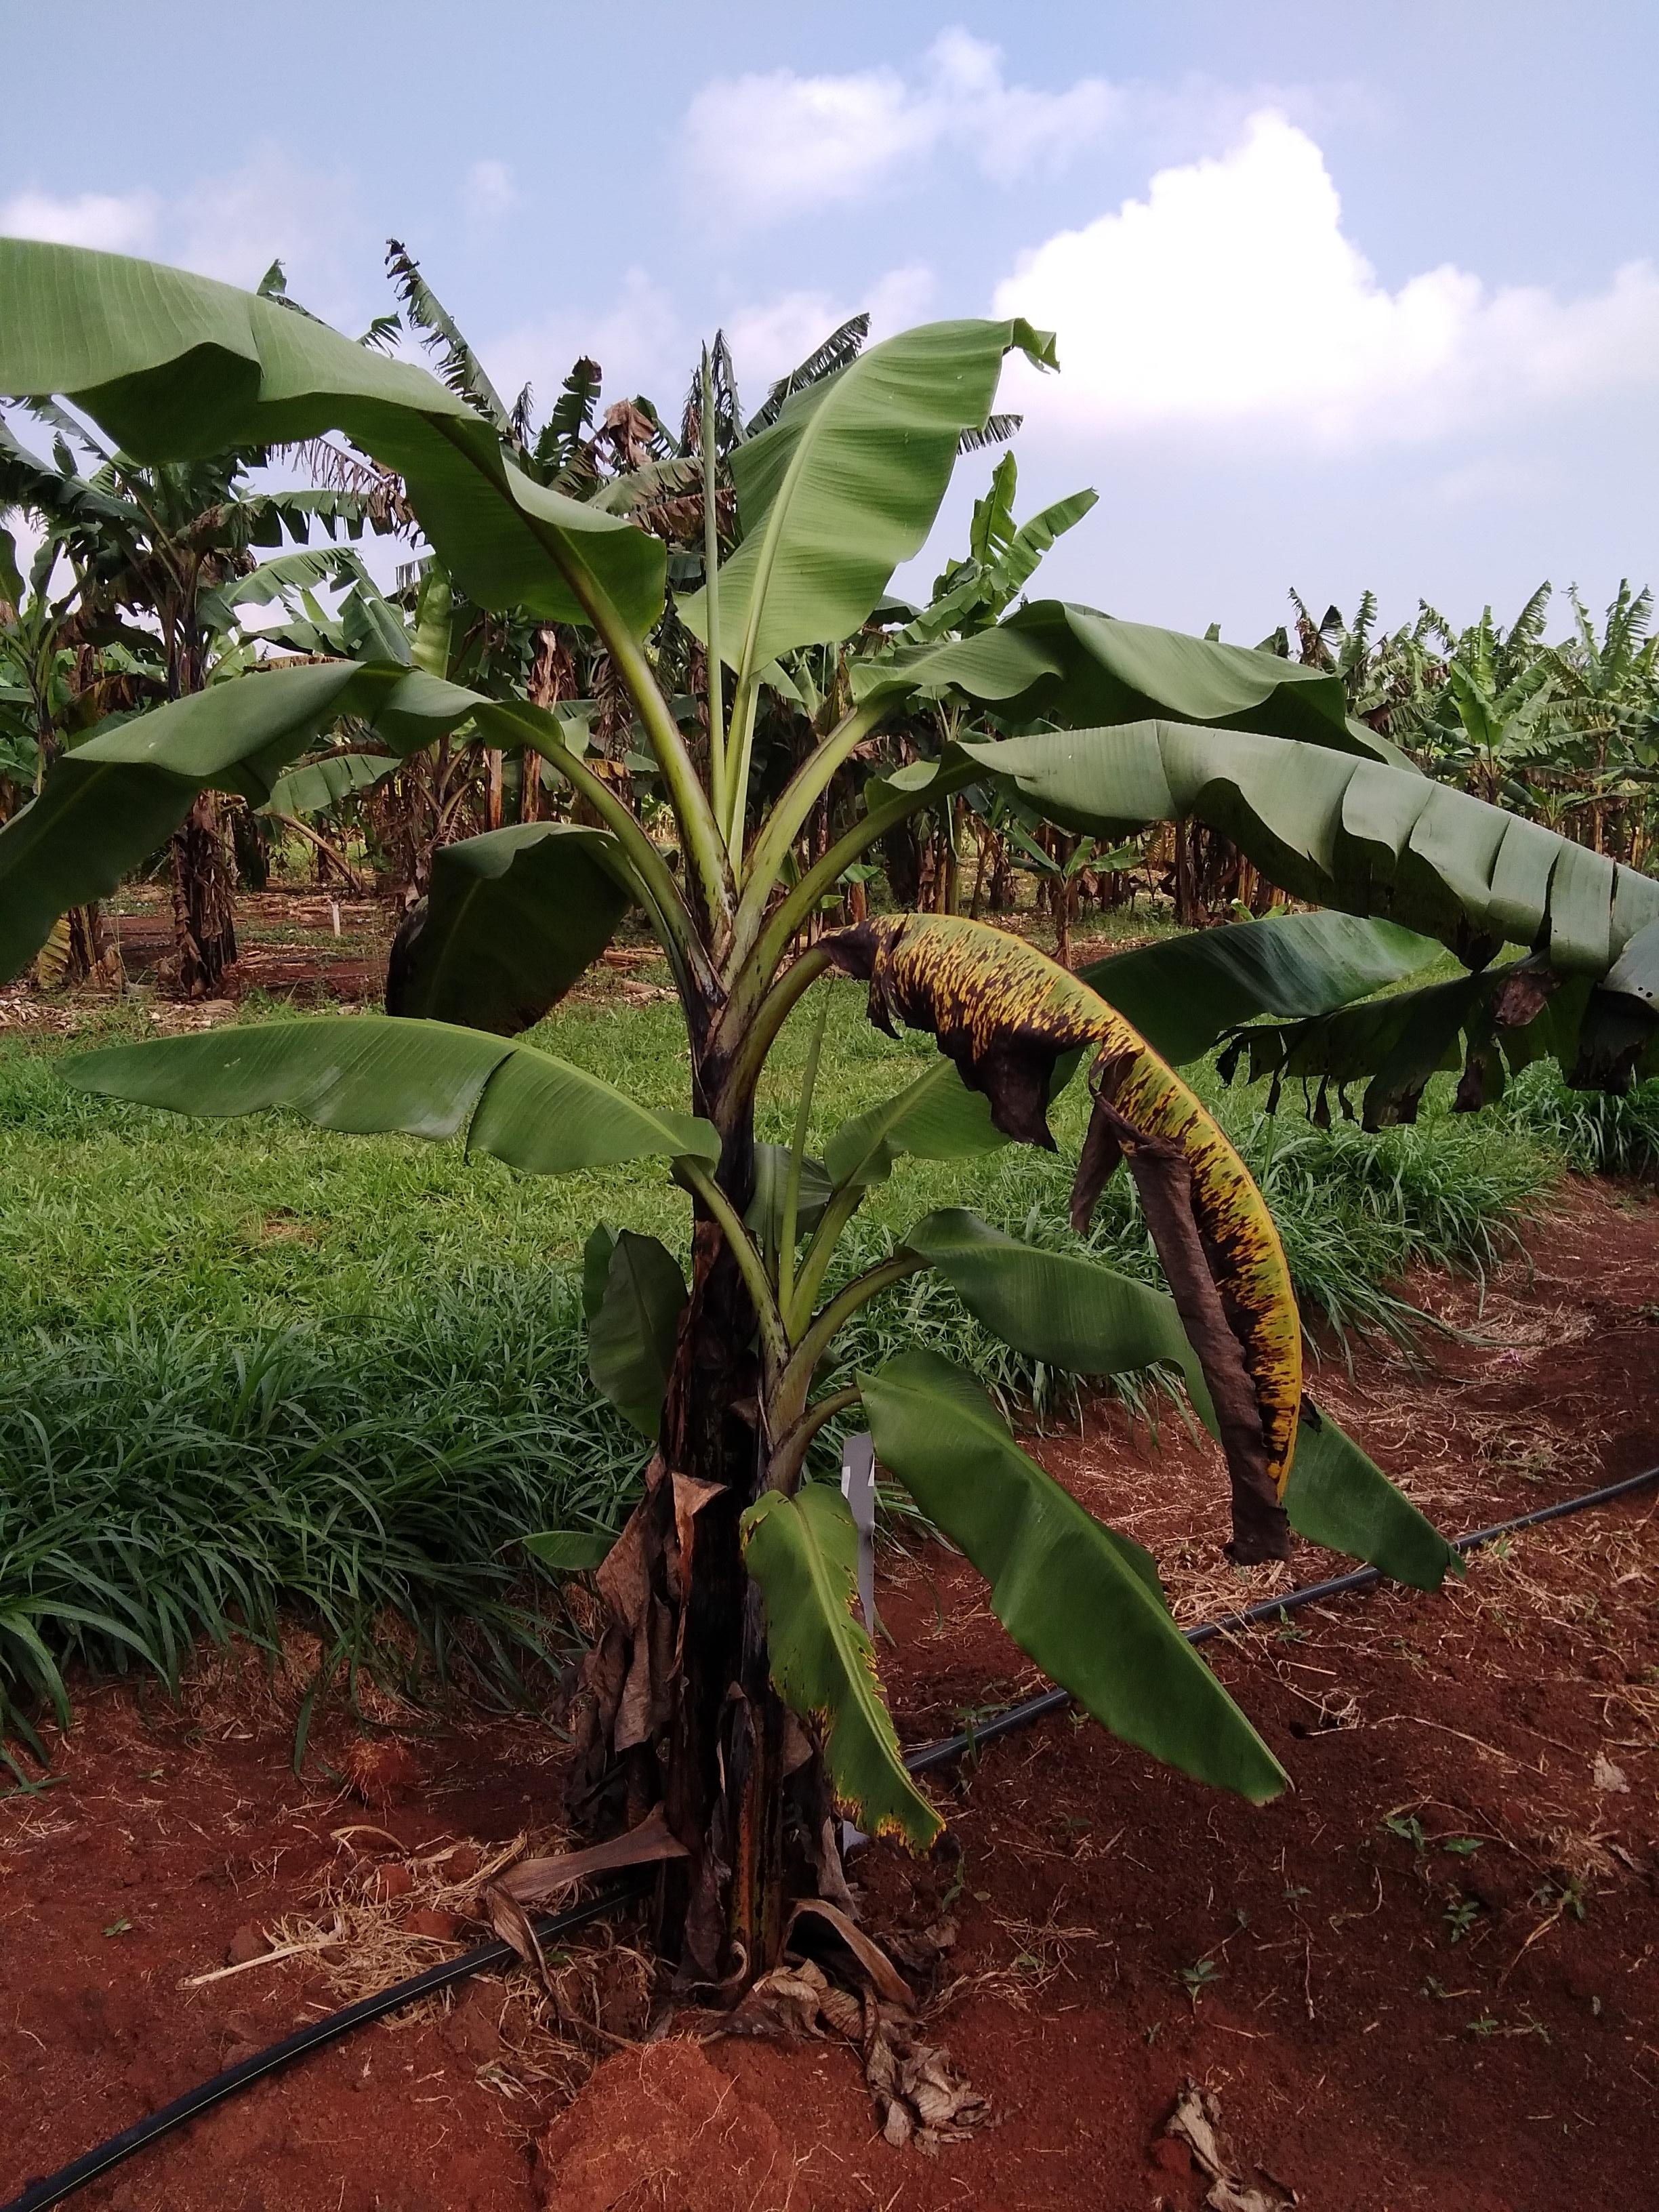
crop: banana
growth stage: vegetative
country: Tanzania
